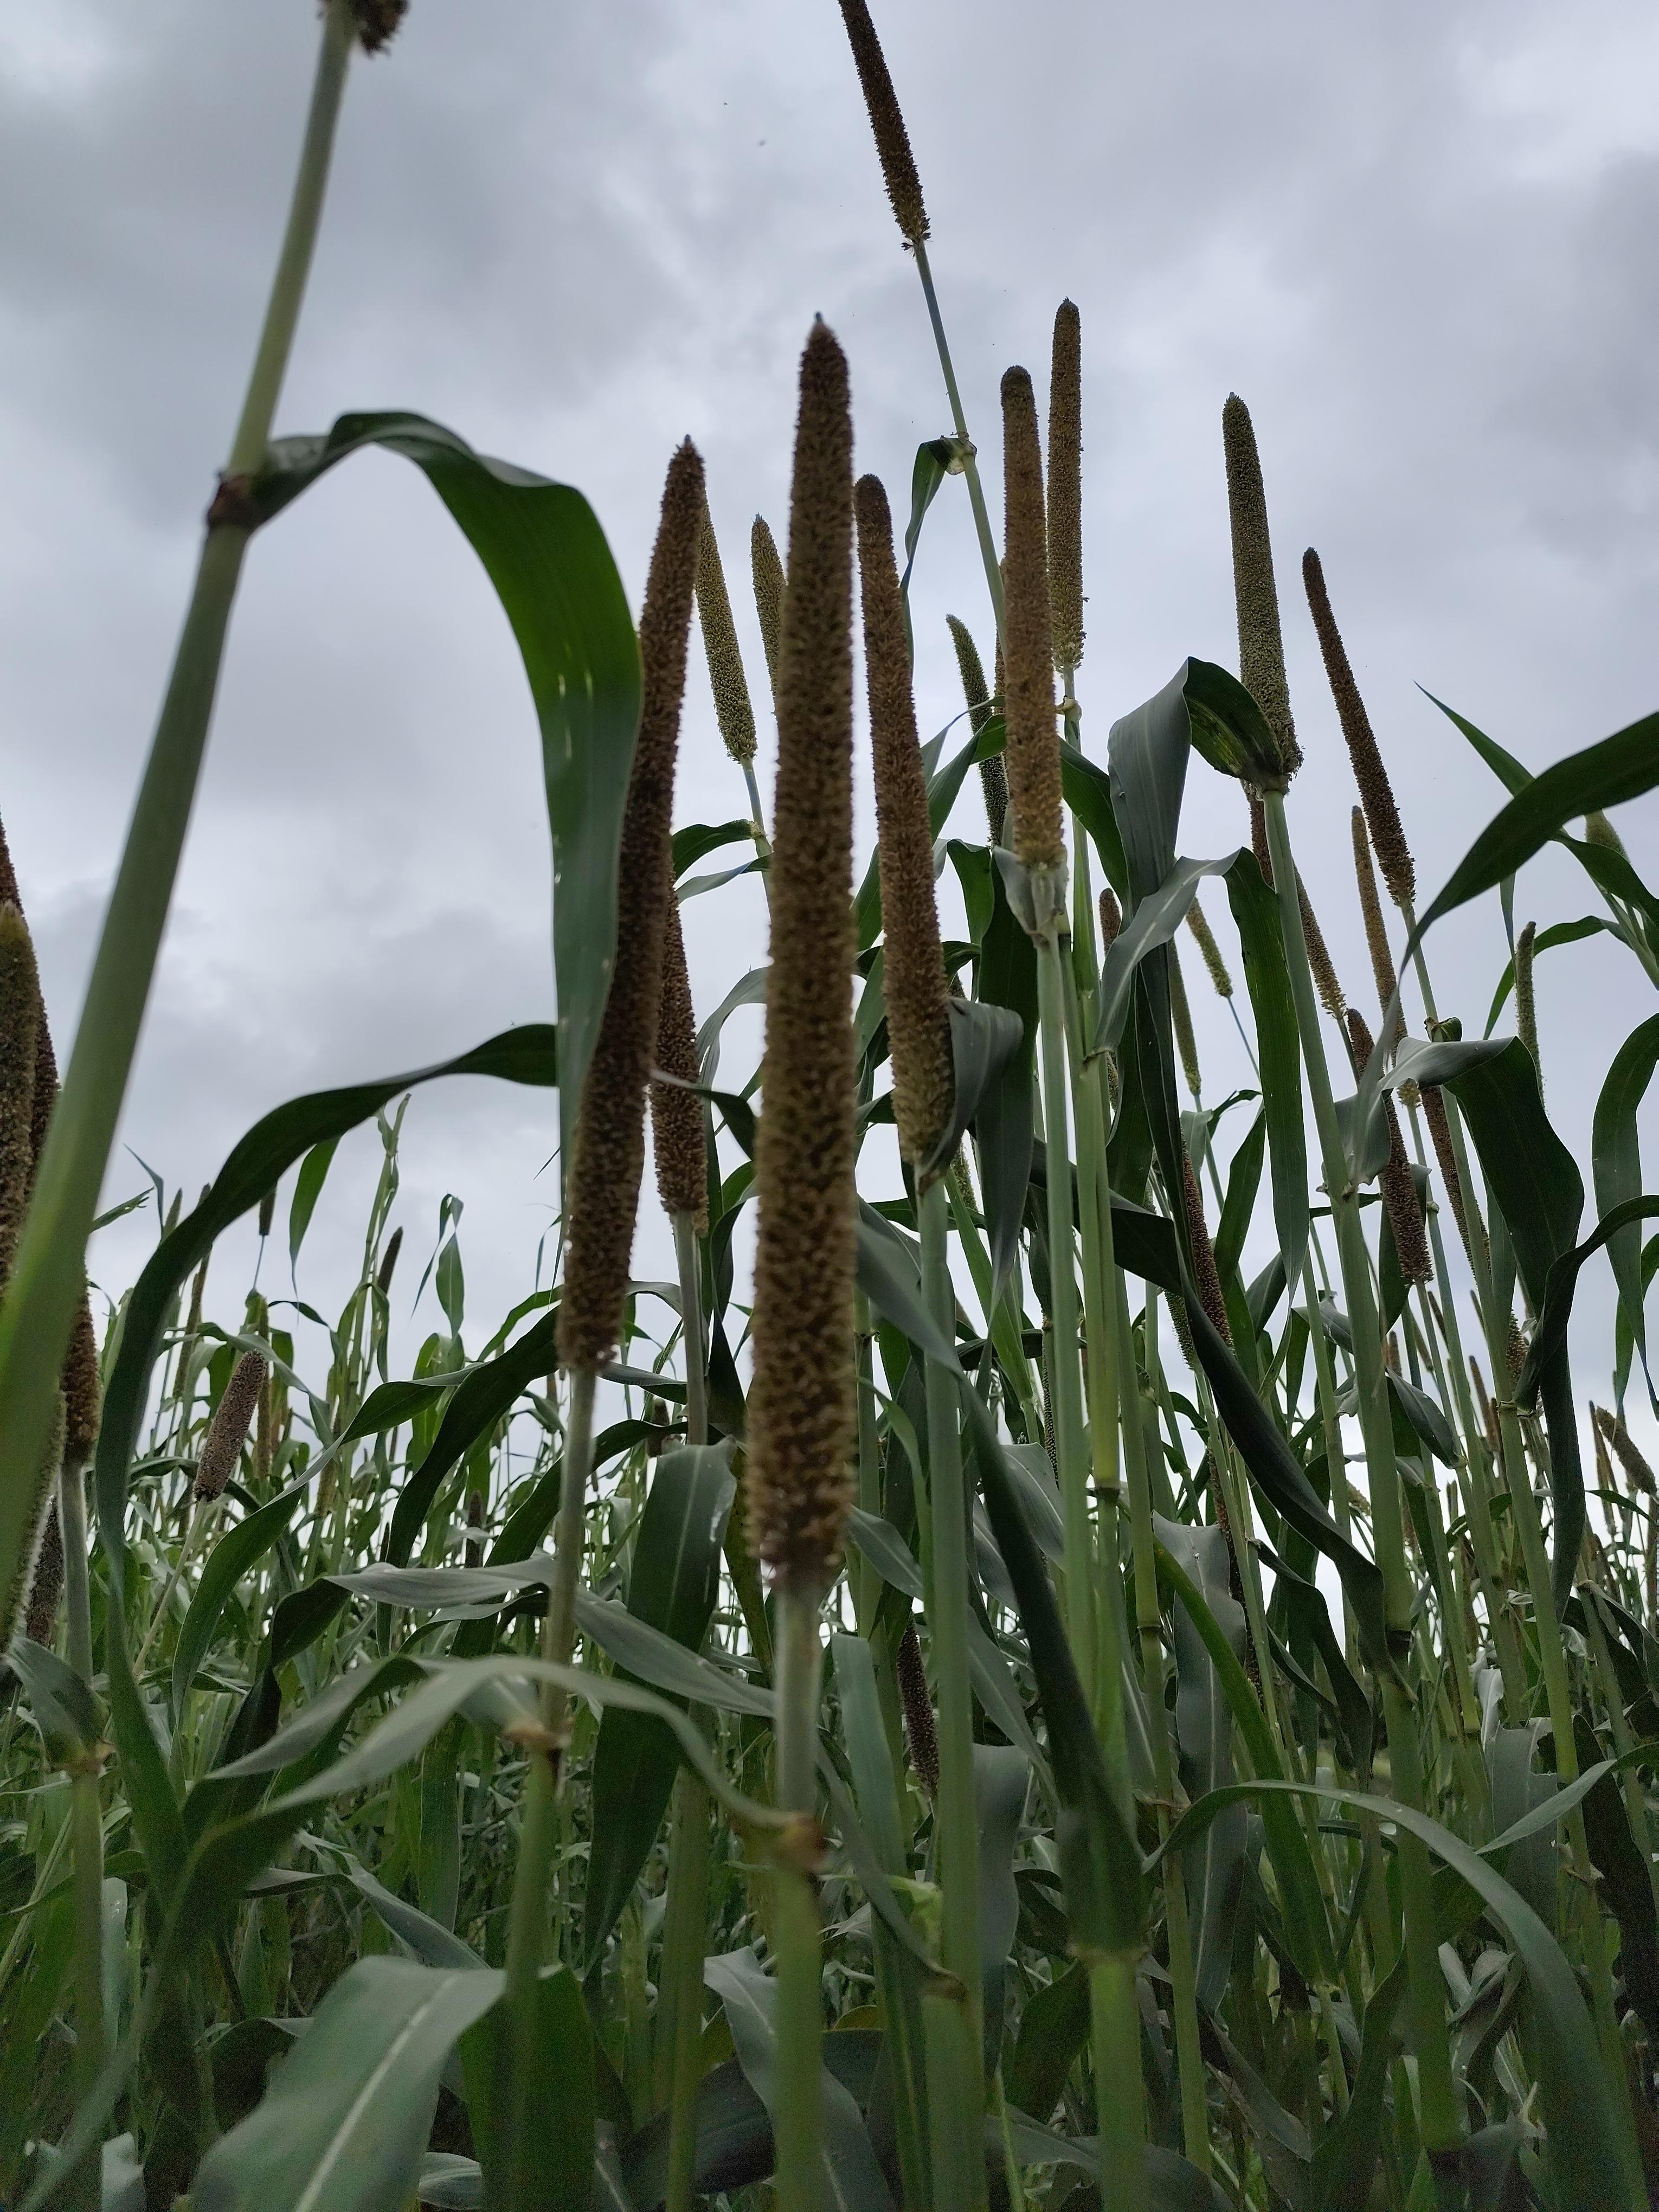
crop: pearl millet
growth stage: heading tuber
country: Tanzania
